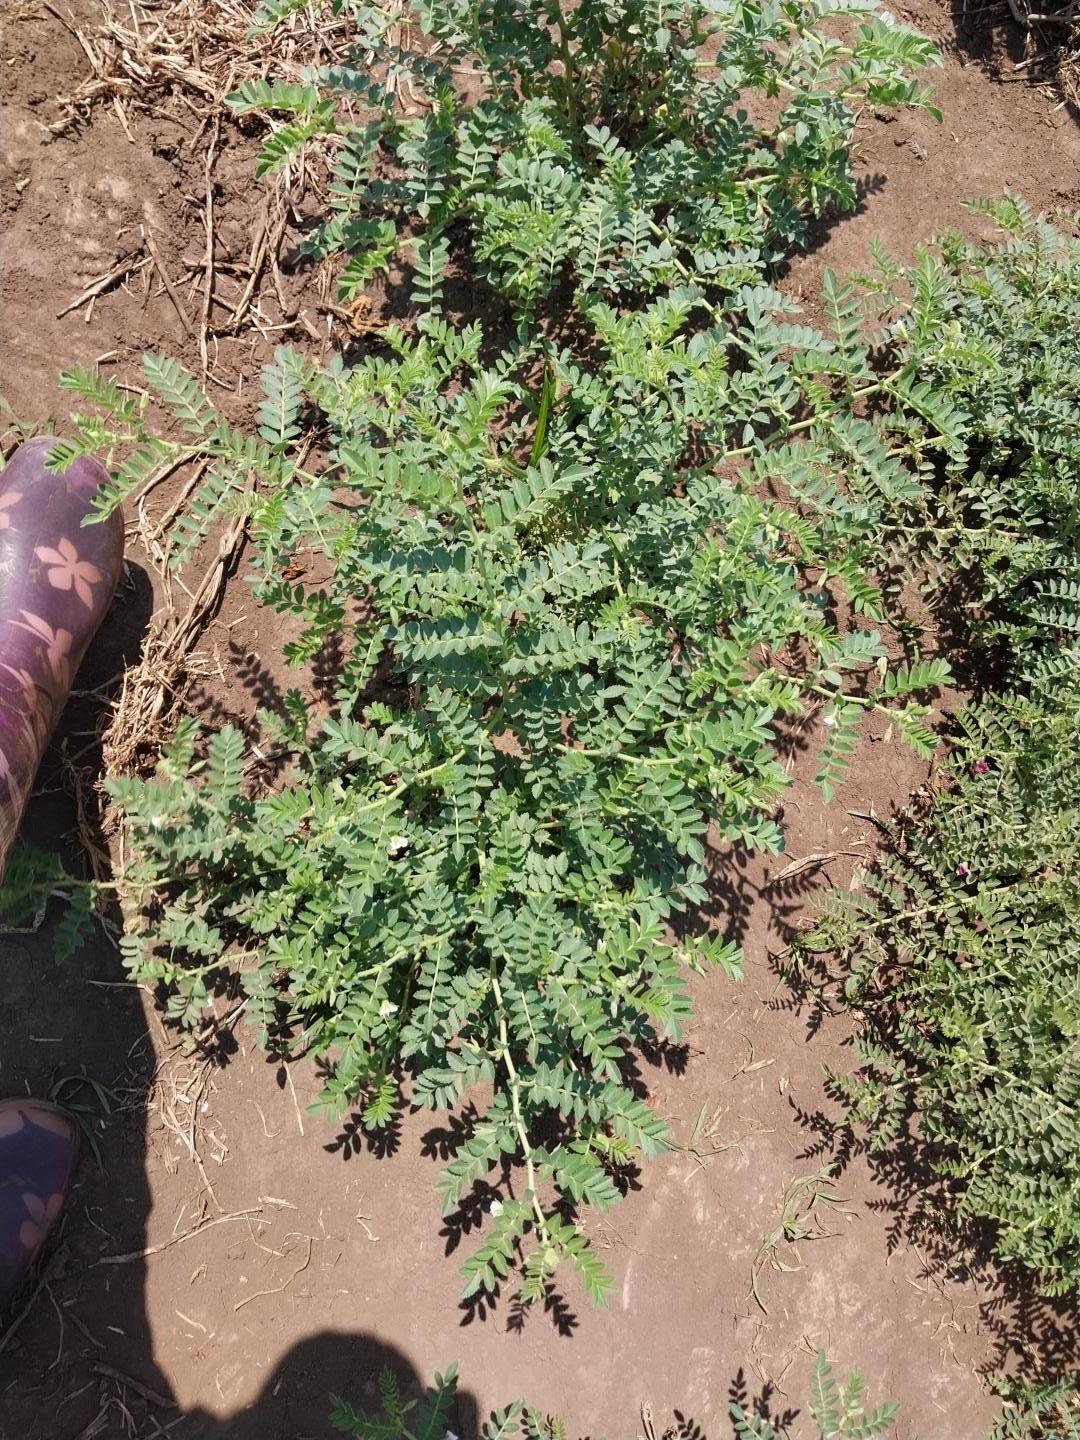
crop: chickpea
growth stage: development pod
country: Tanzania
